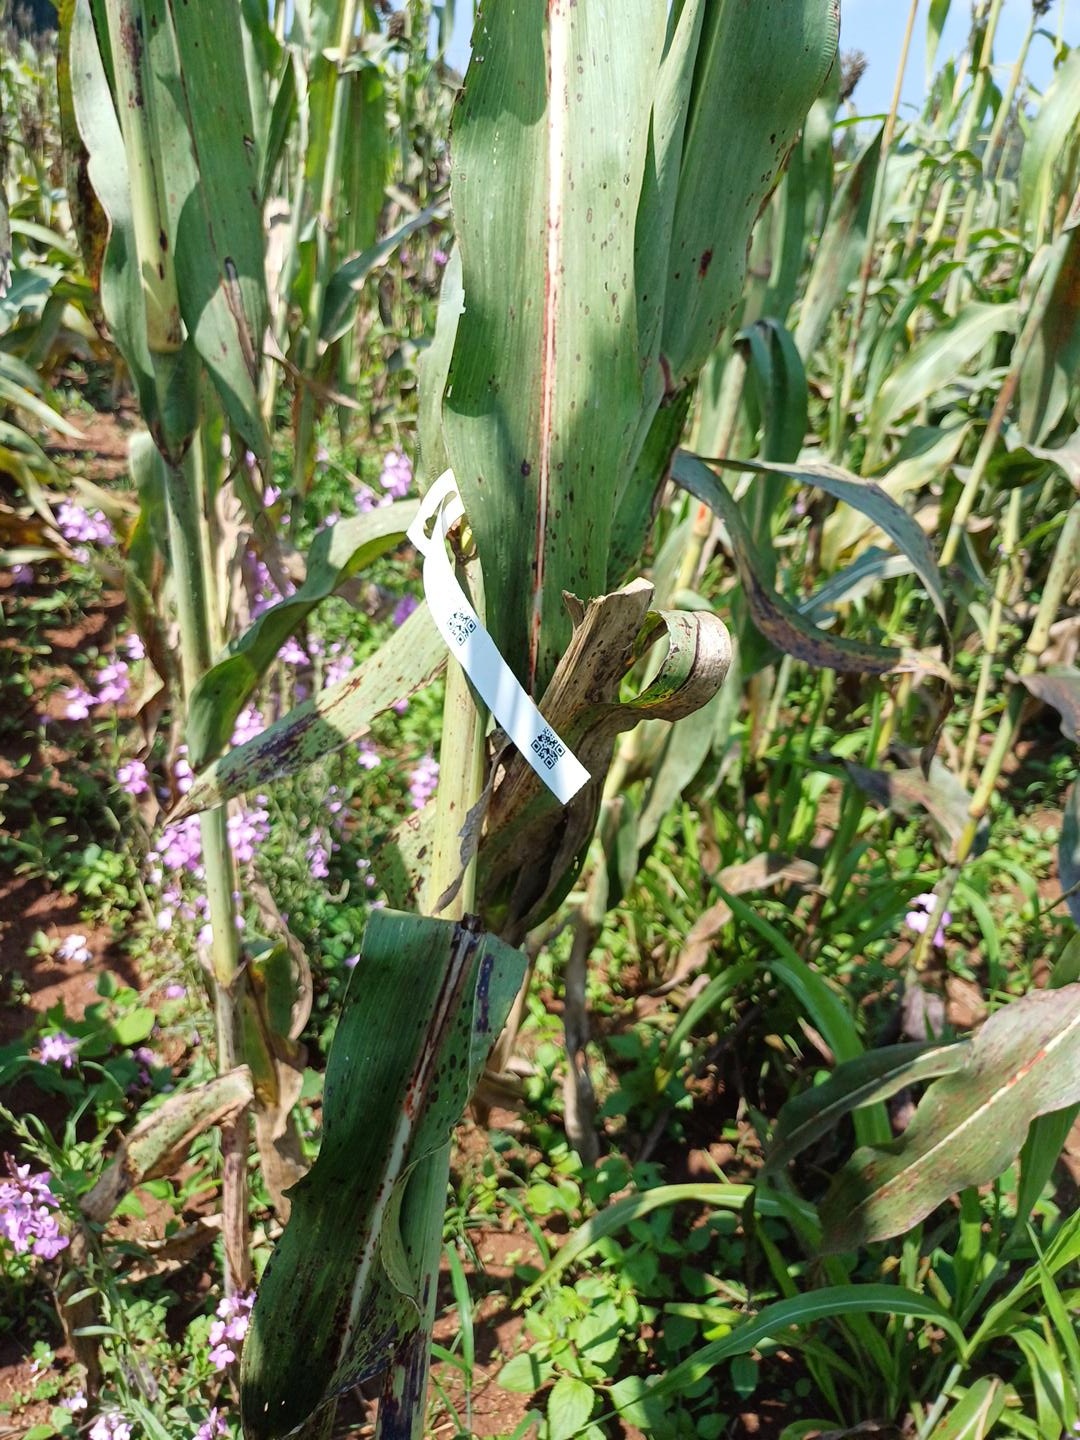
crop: sorghum
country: Kenya
